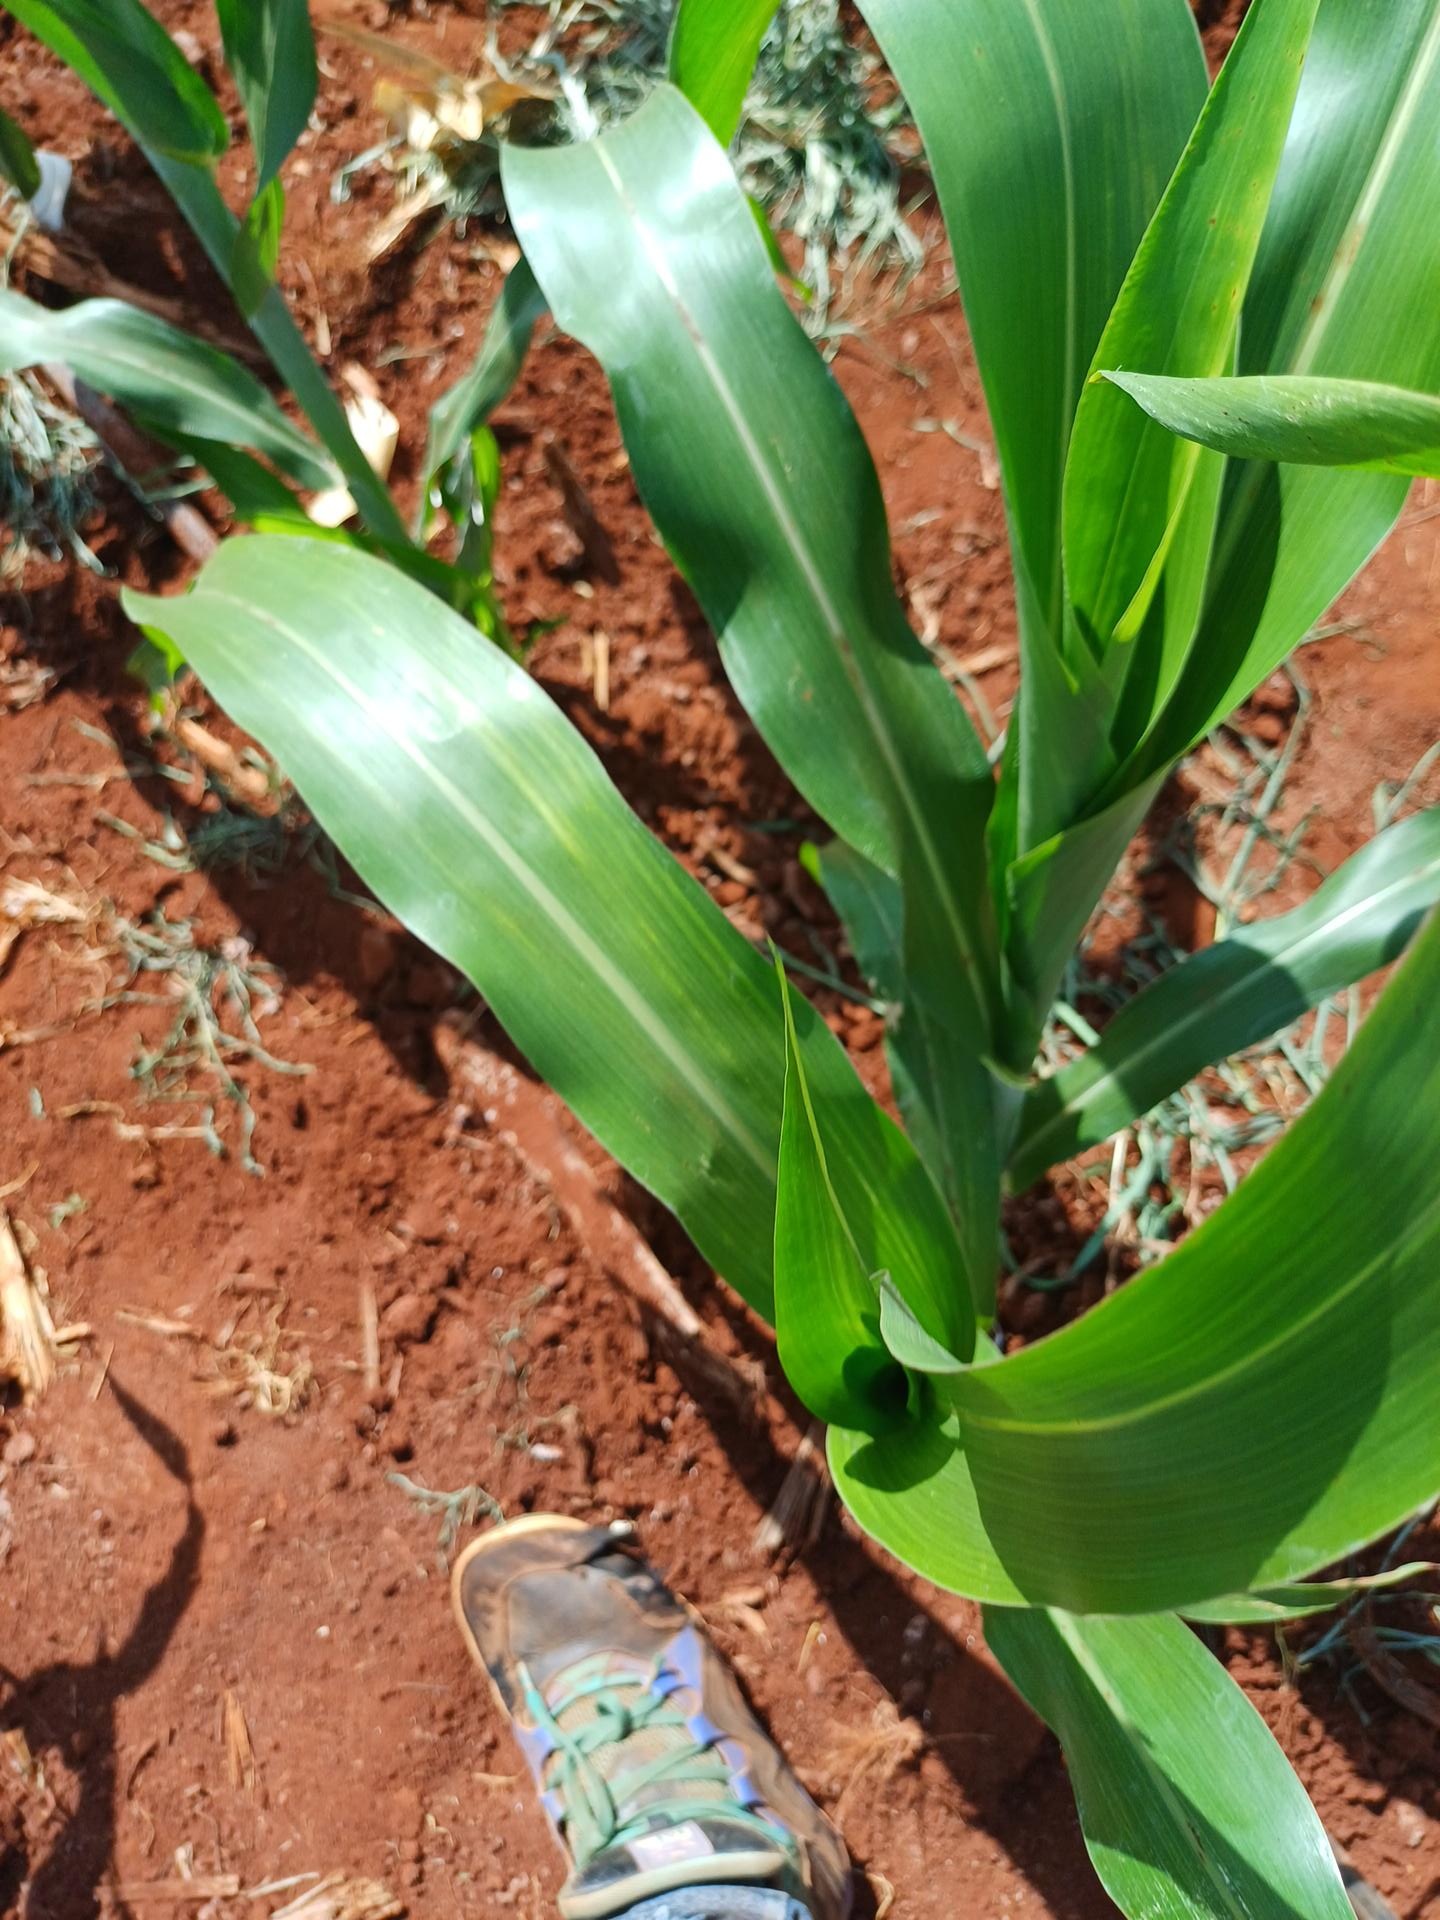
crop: sorghum
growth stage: vegetative
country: Kenya
